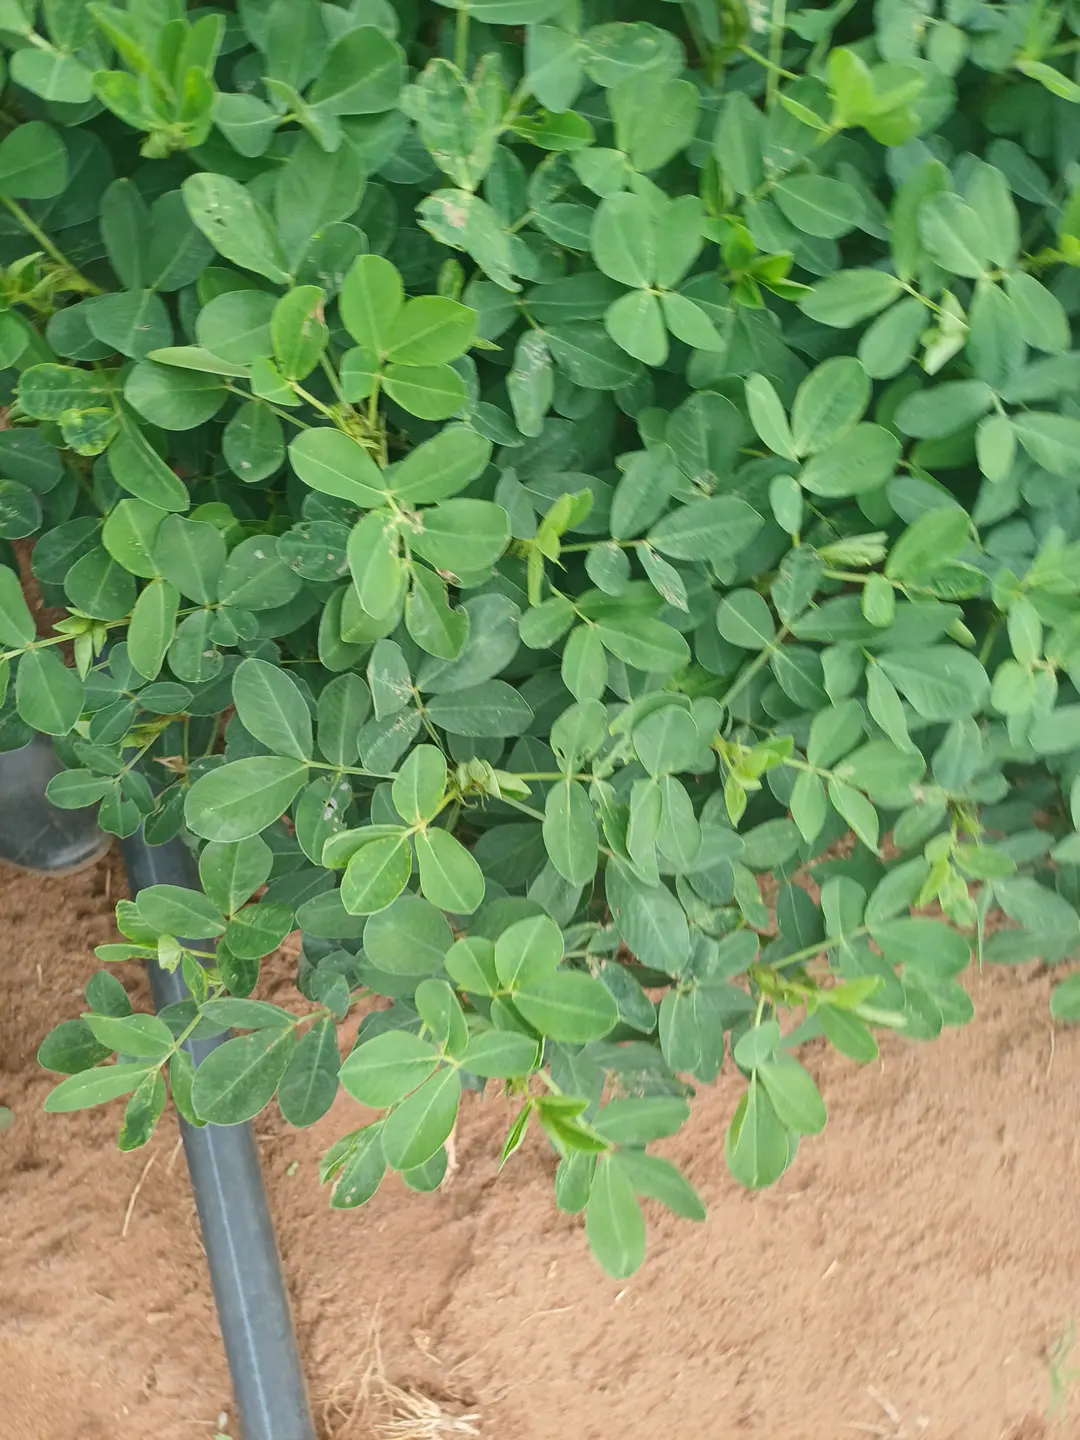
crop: groundnut
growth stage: pegging
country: Kenya
